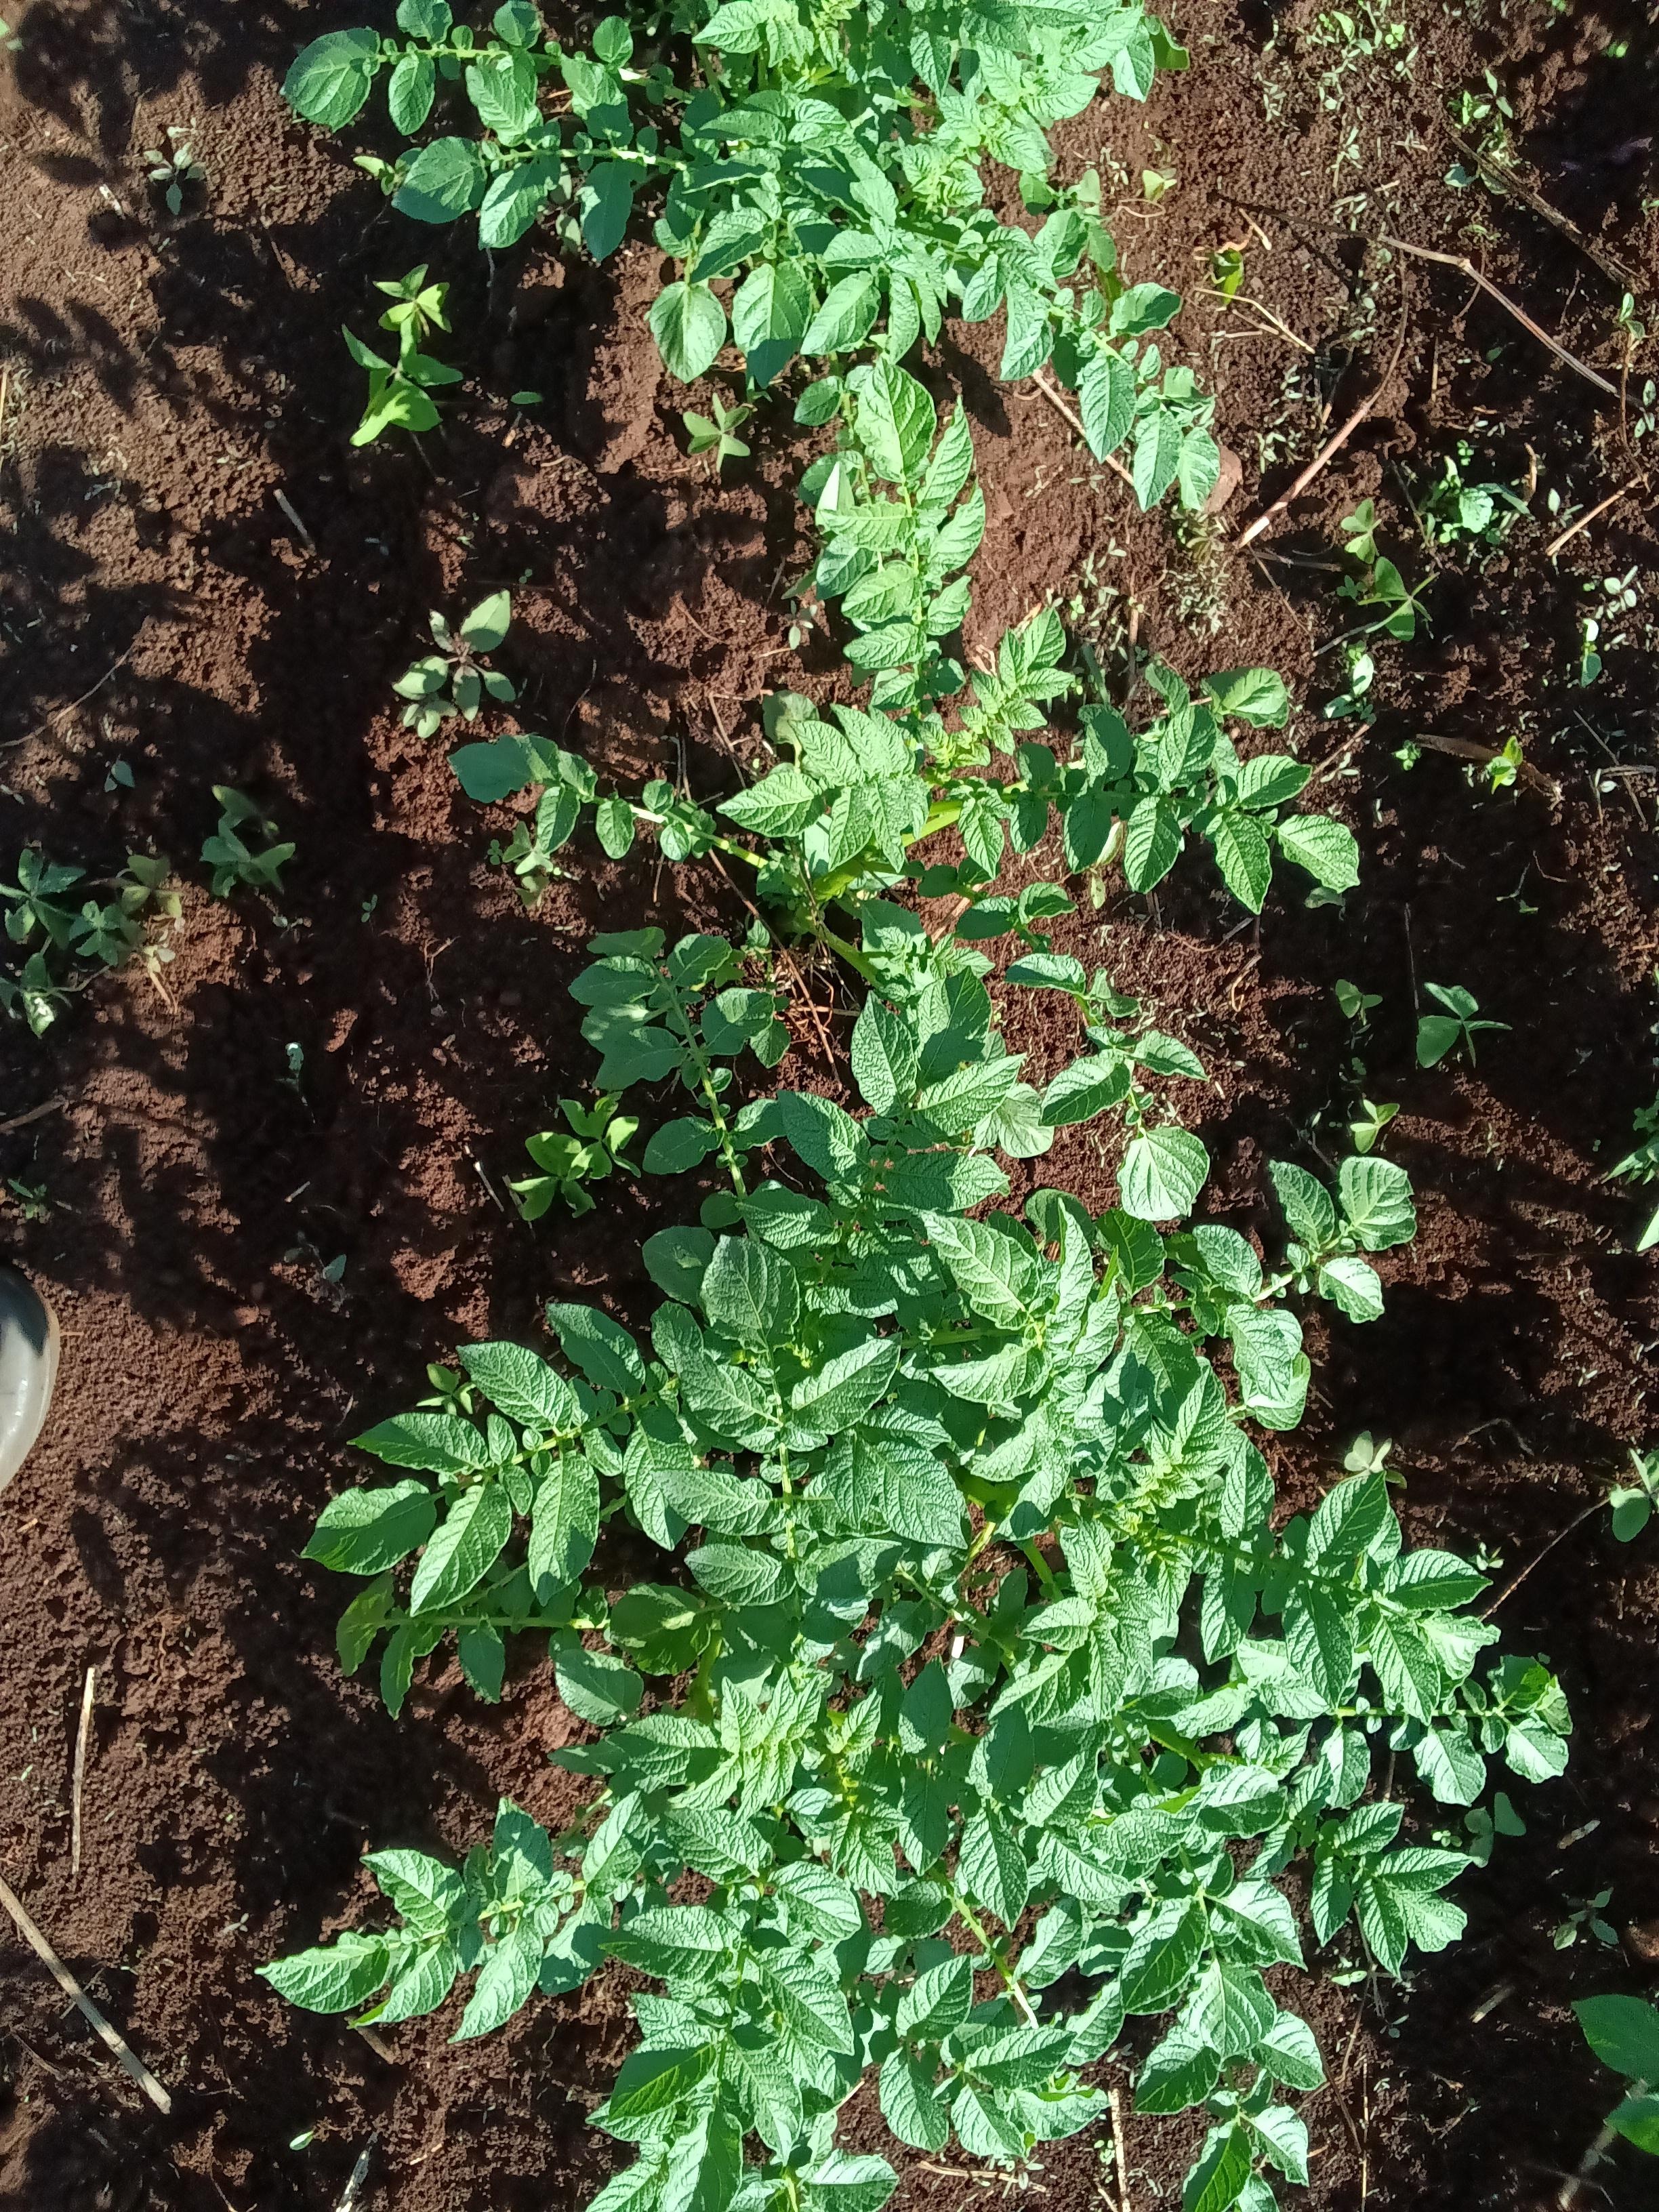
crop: potato
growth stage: vegetative
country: Kenya
